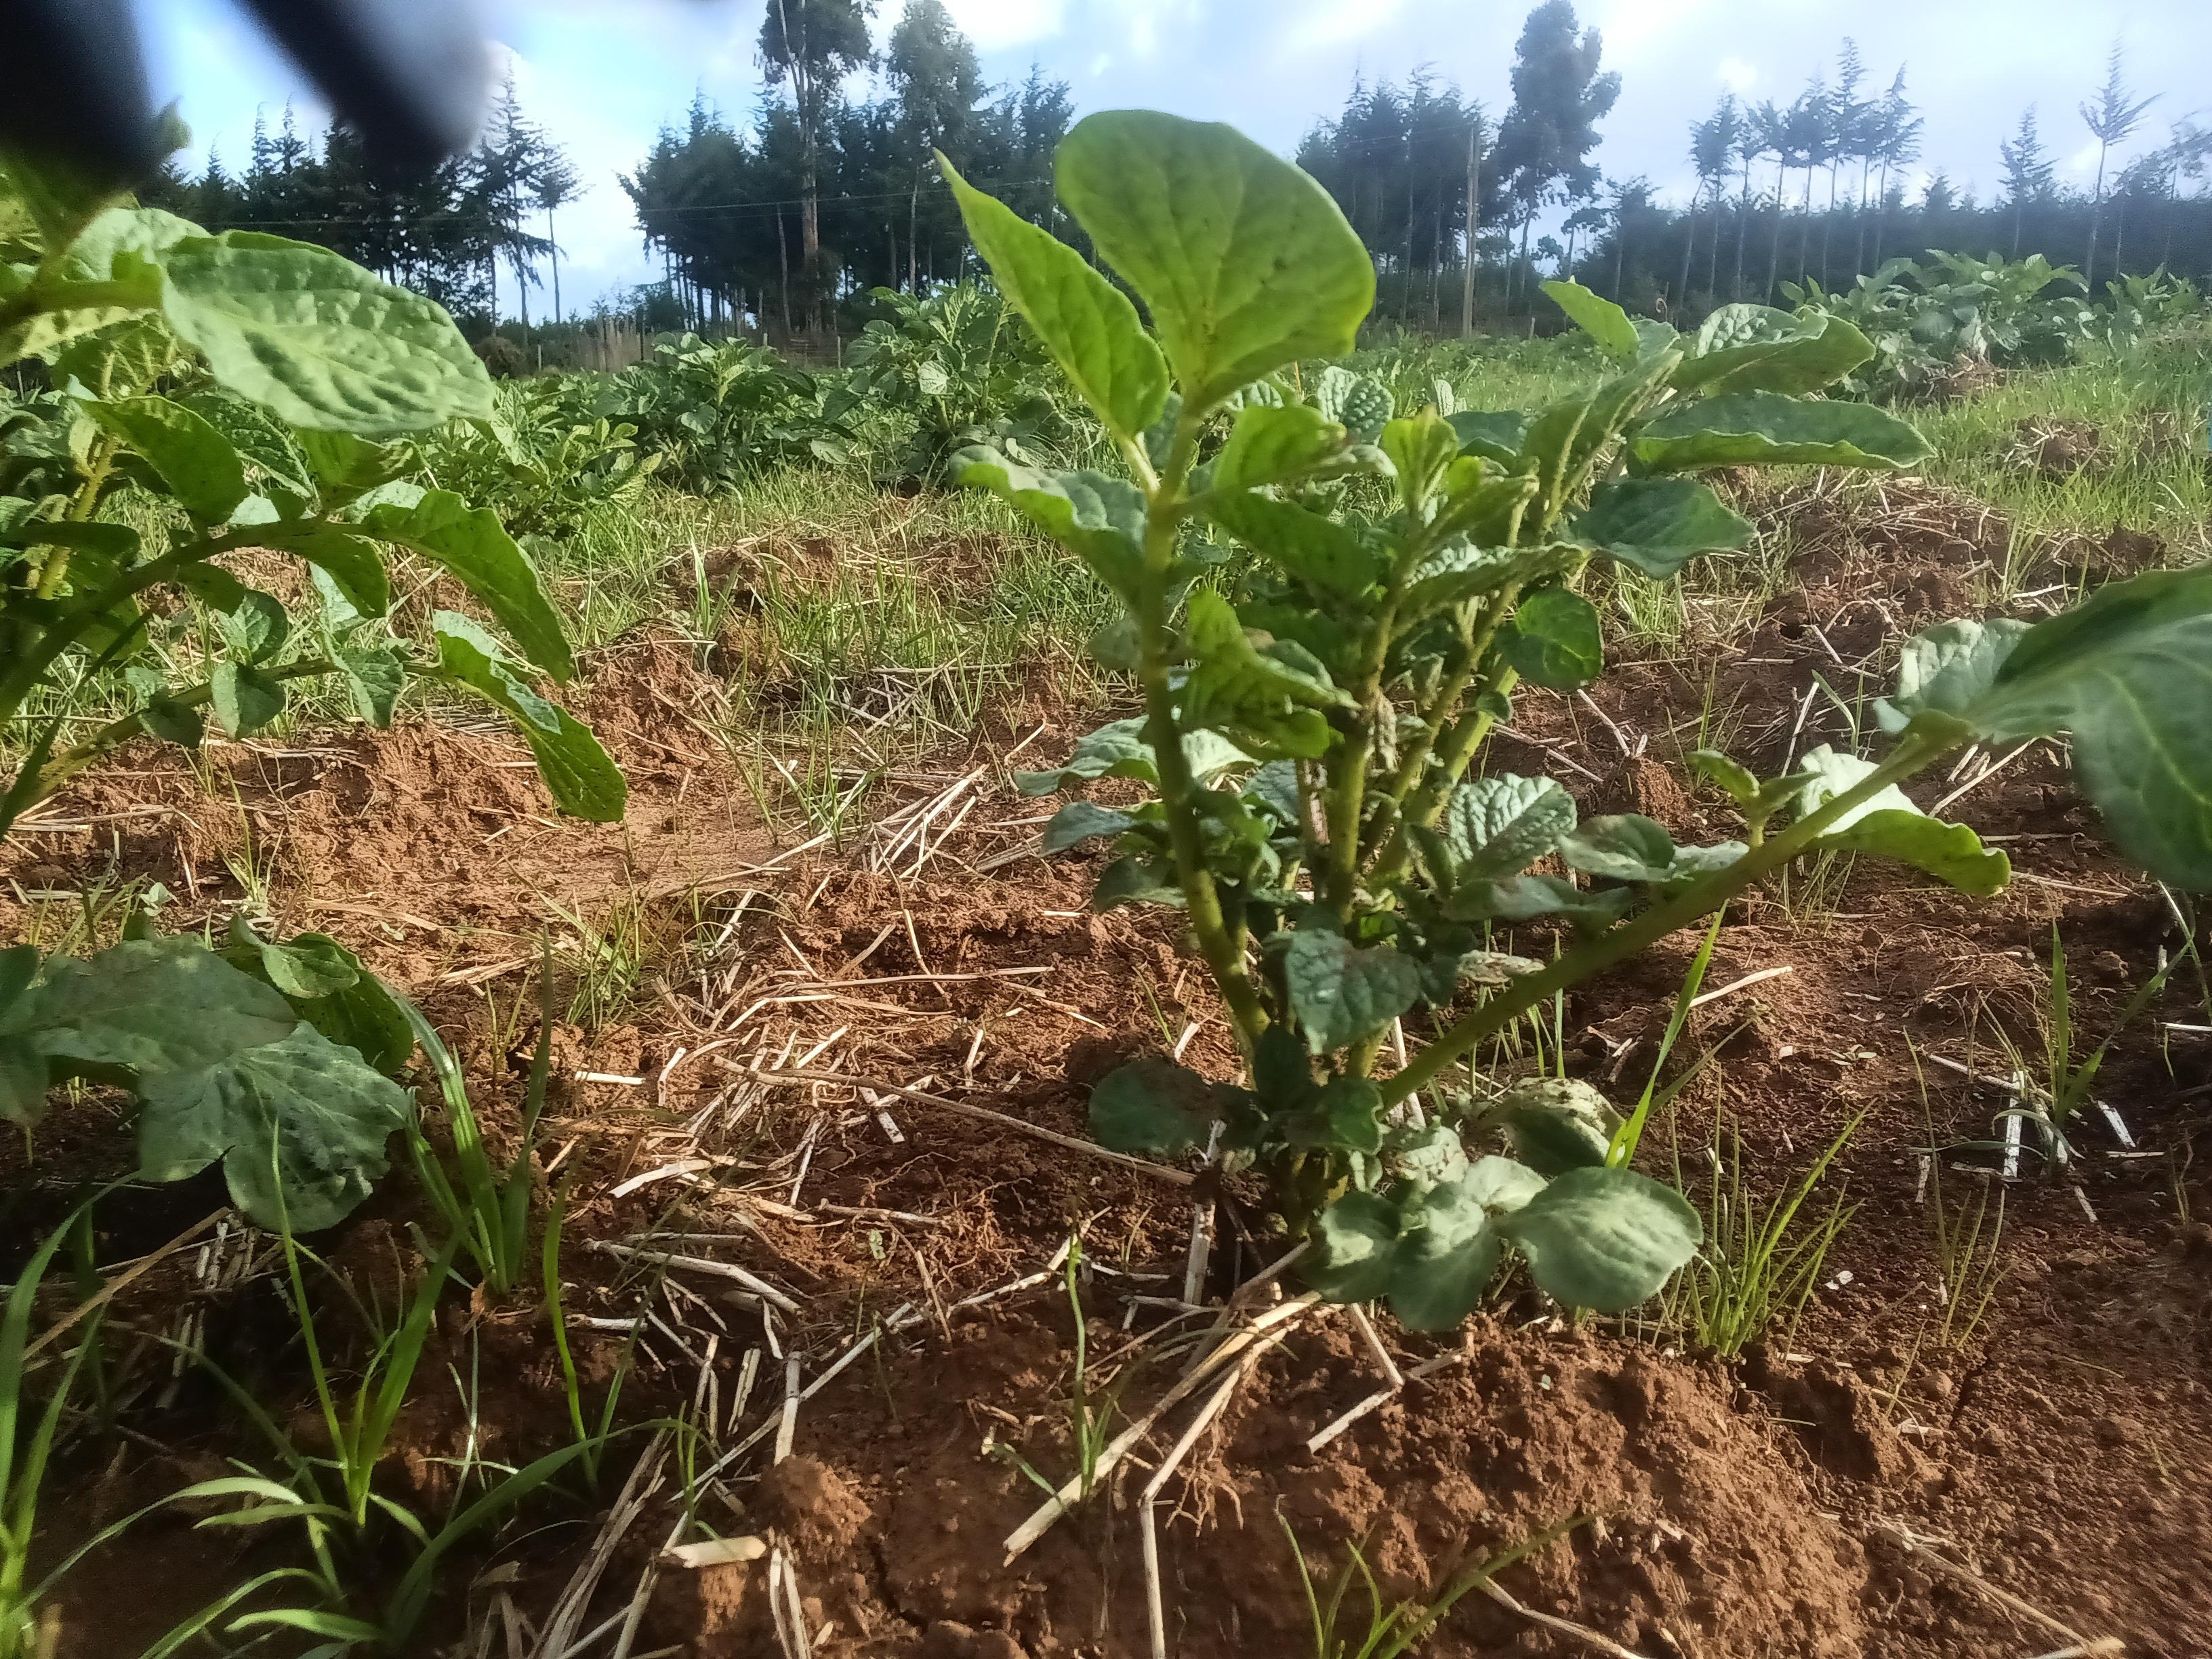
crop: potato
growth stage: vegetative
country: Kenya
